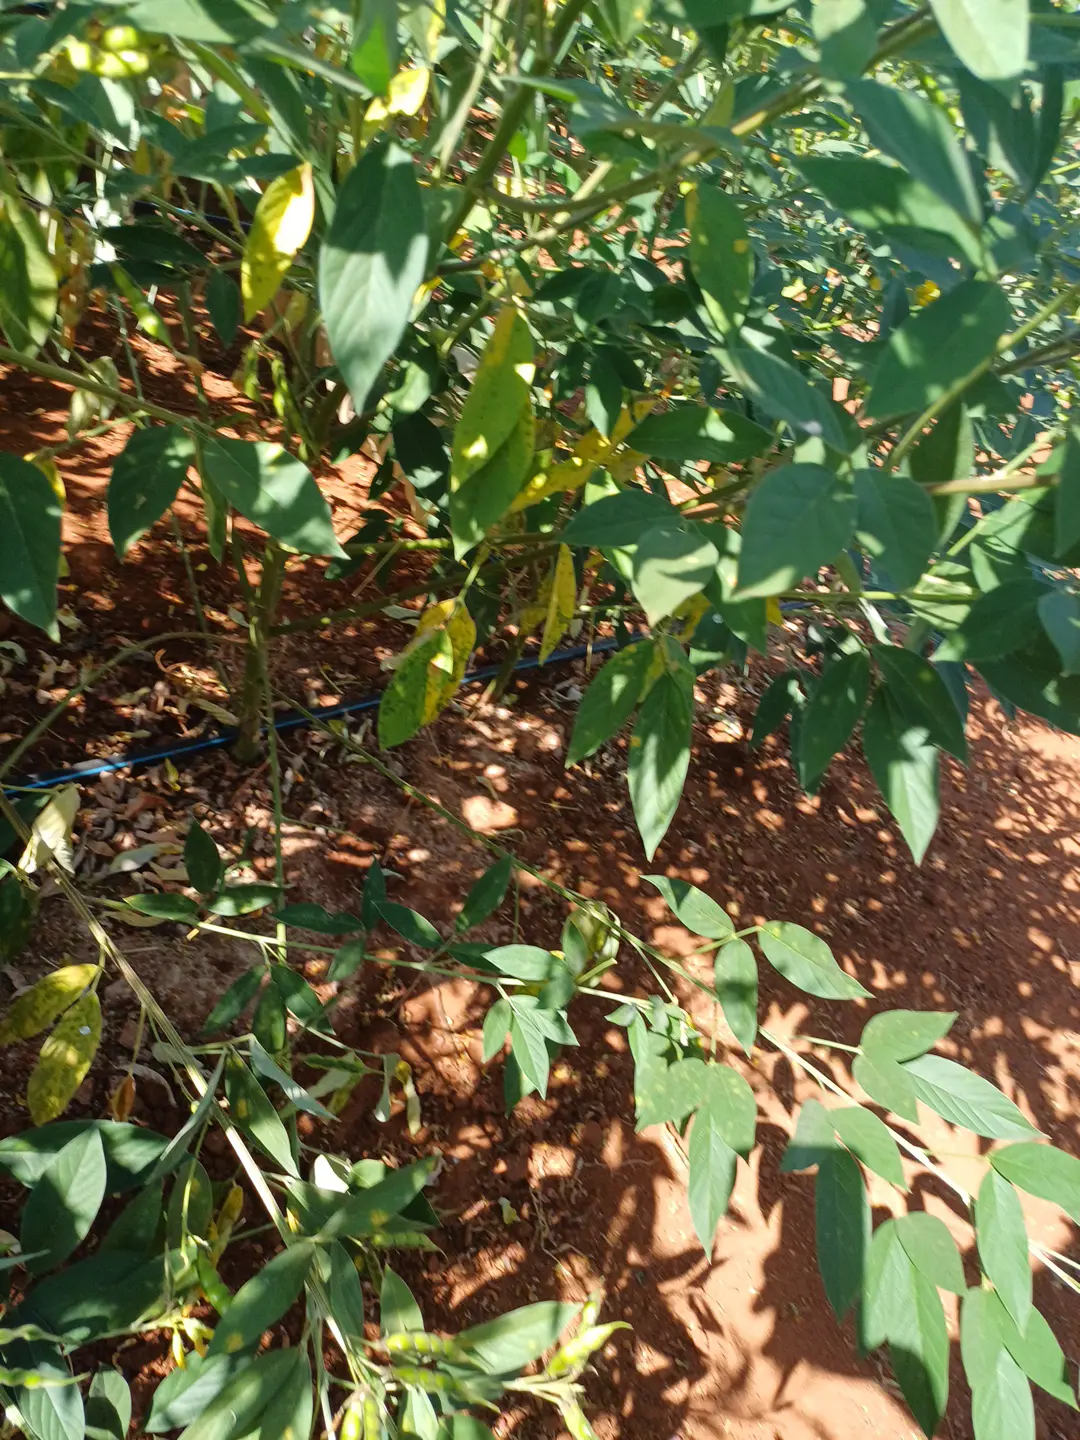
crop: pigeonpea
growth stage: development pod
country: Kenya
